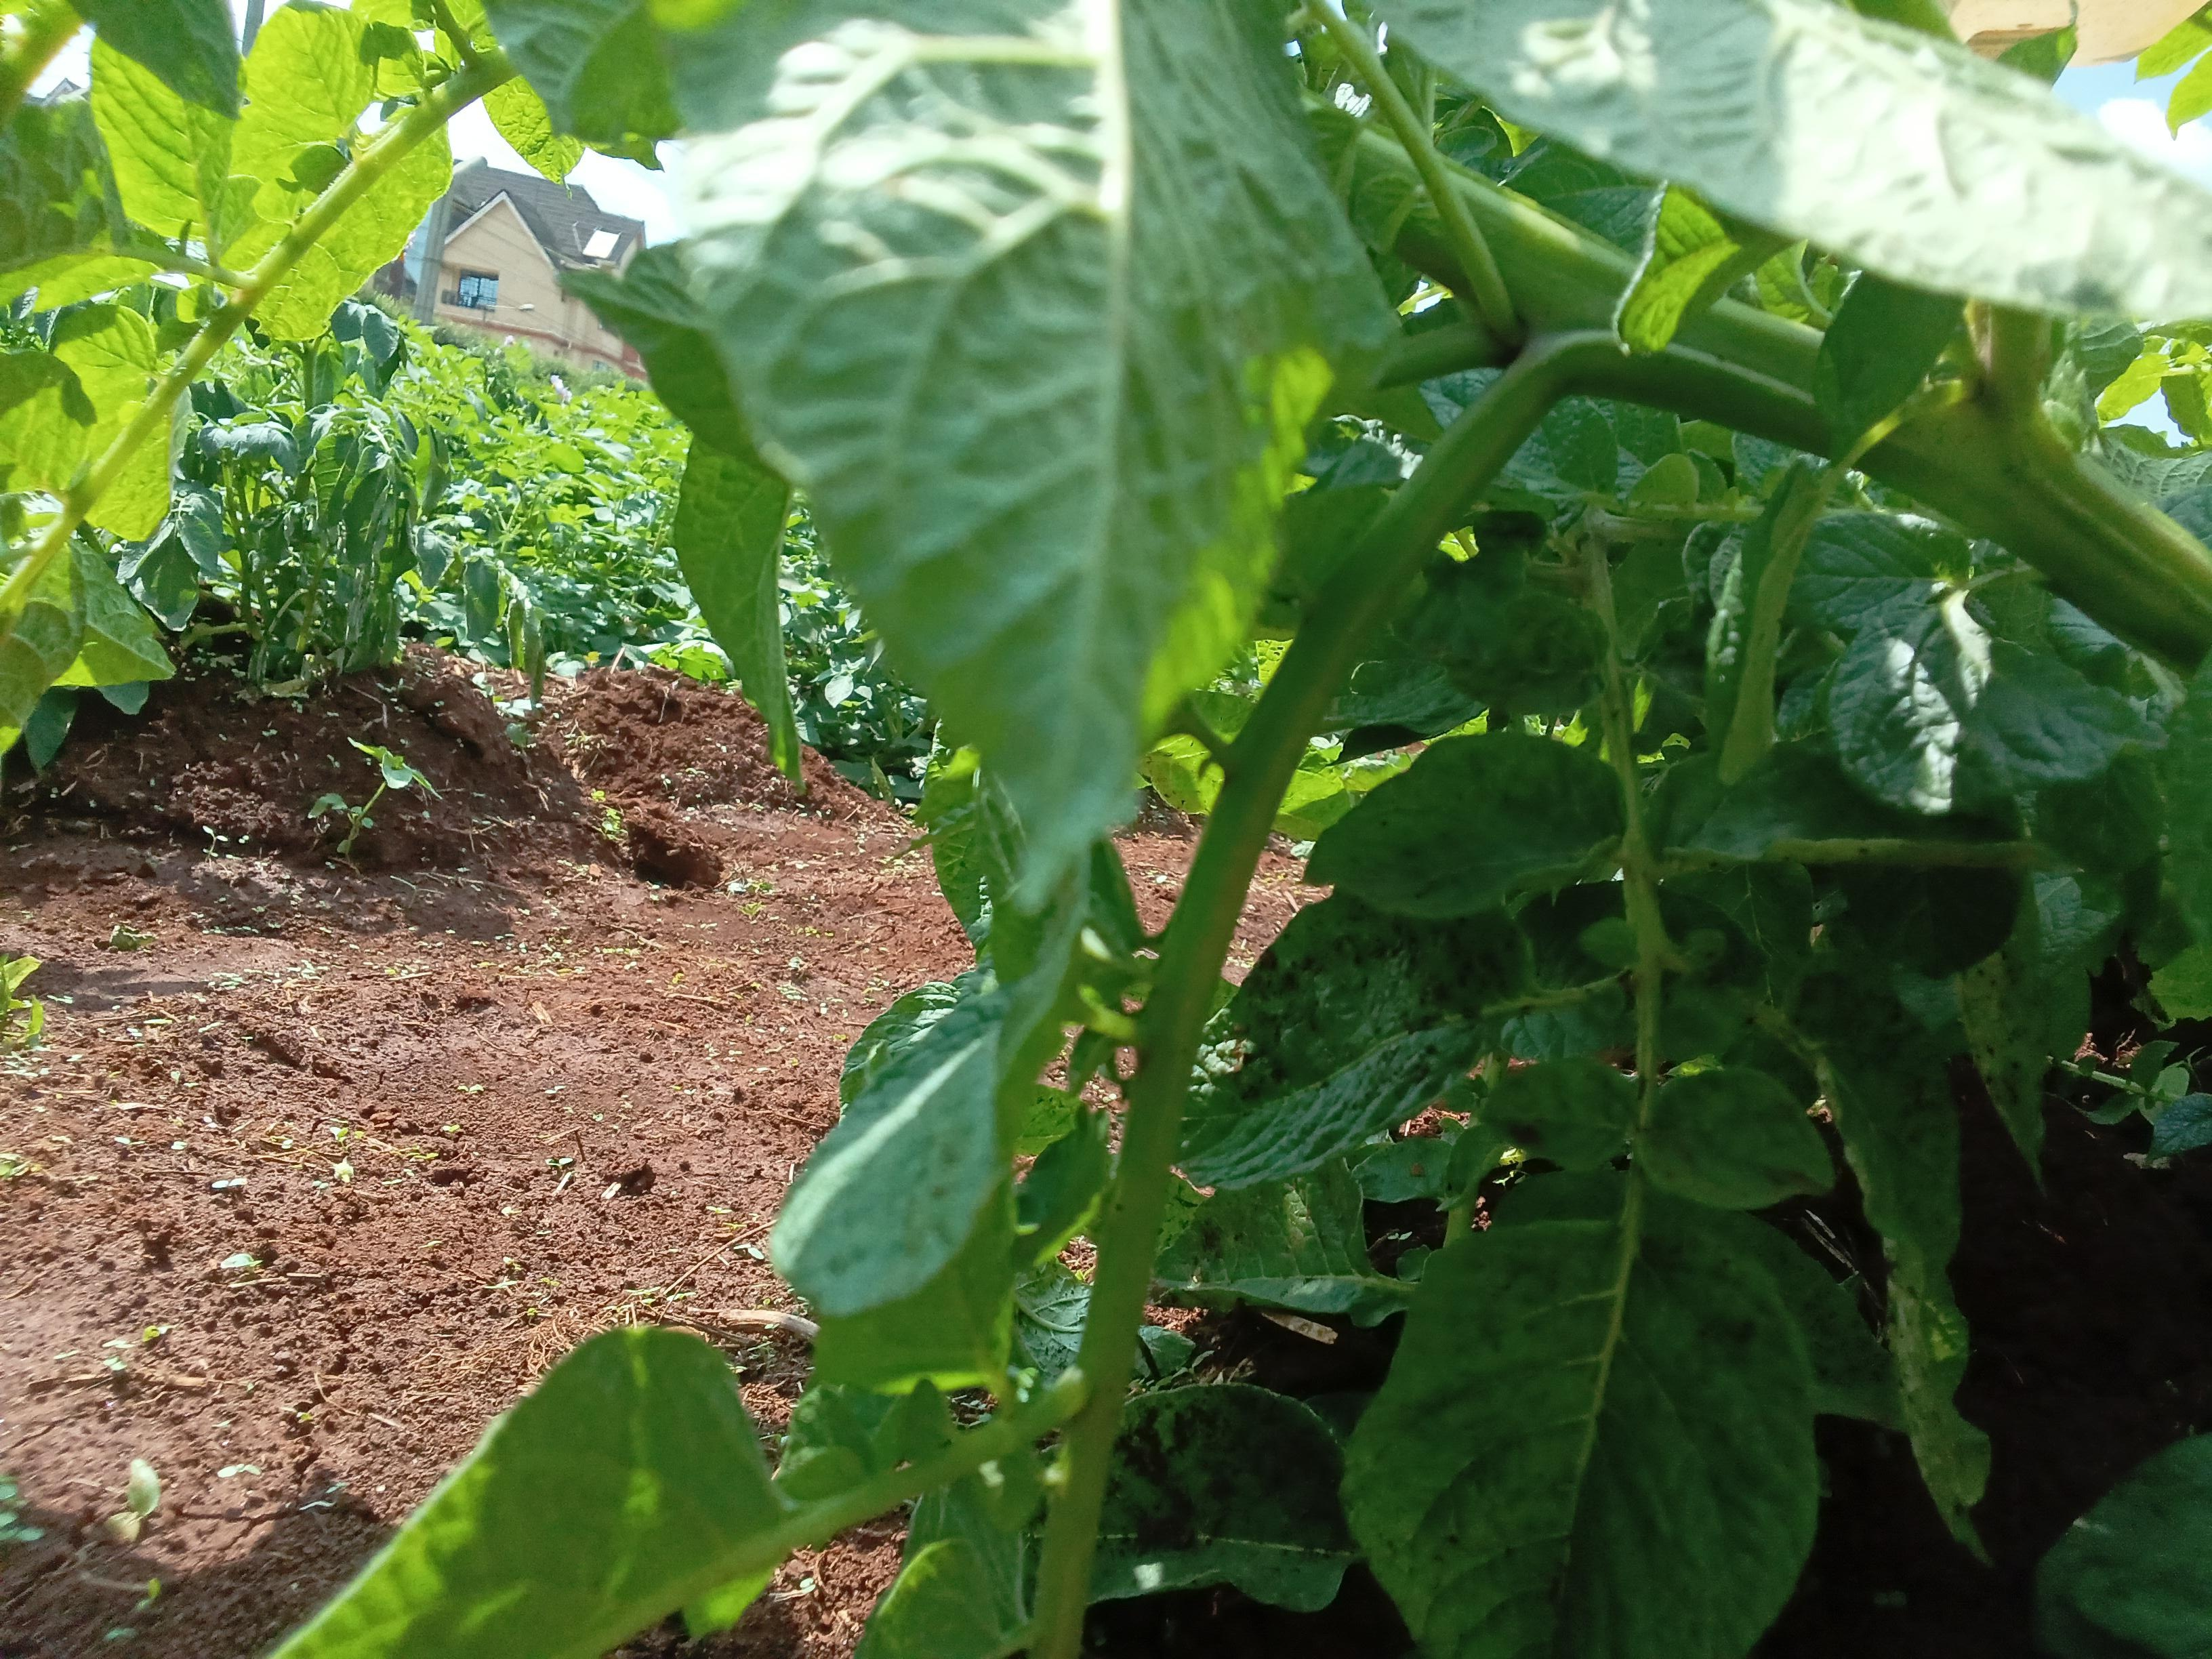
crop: potato
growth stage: flowering
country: Kenya
